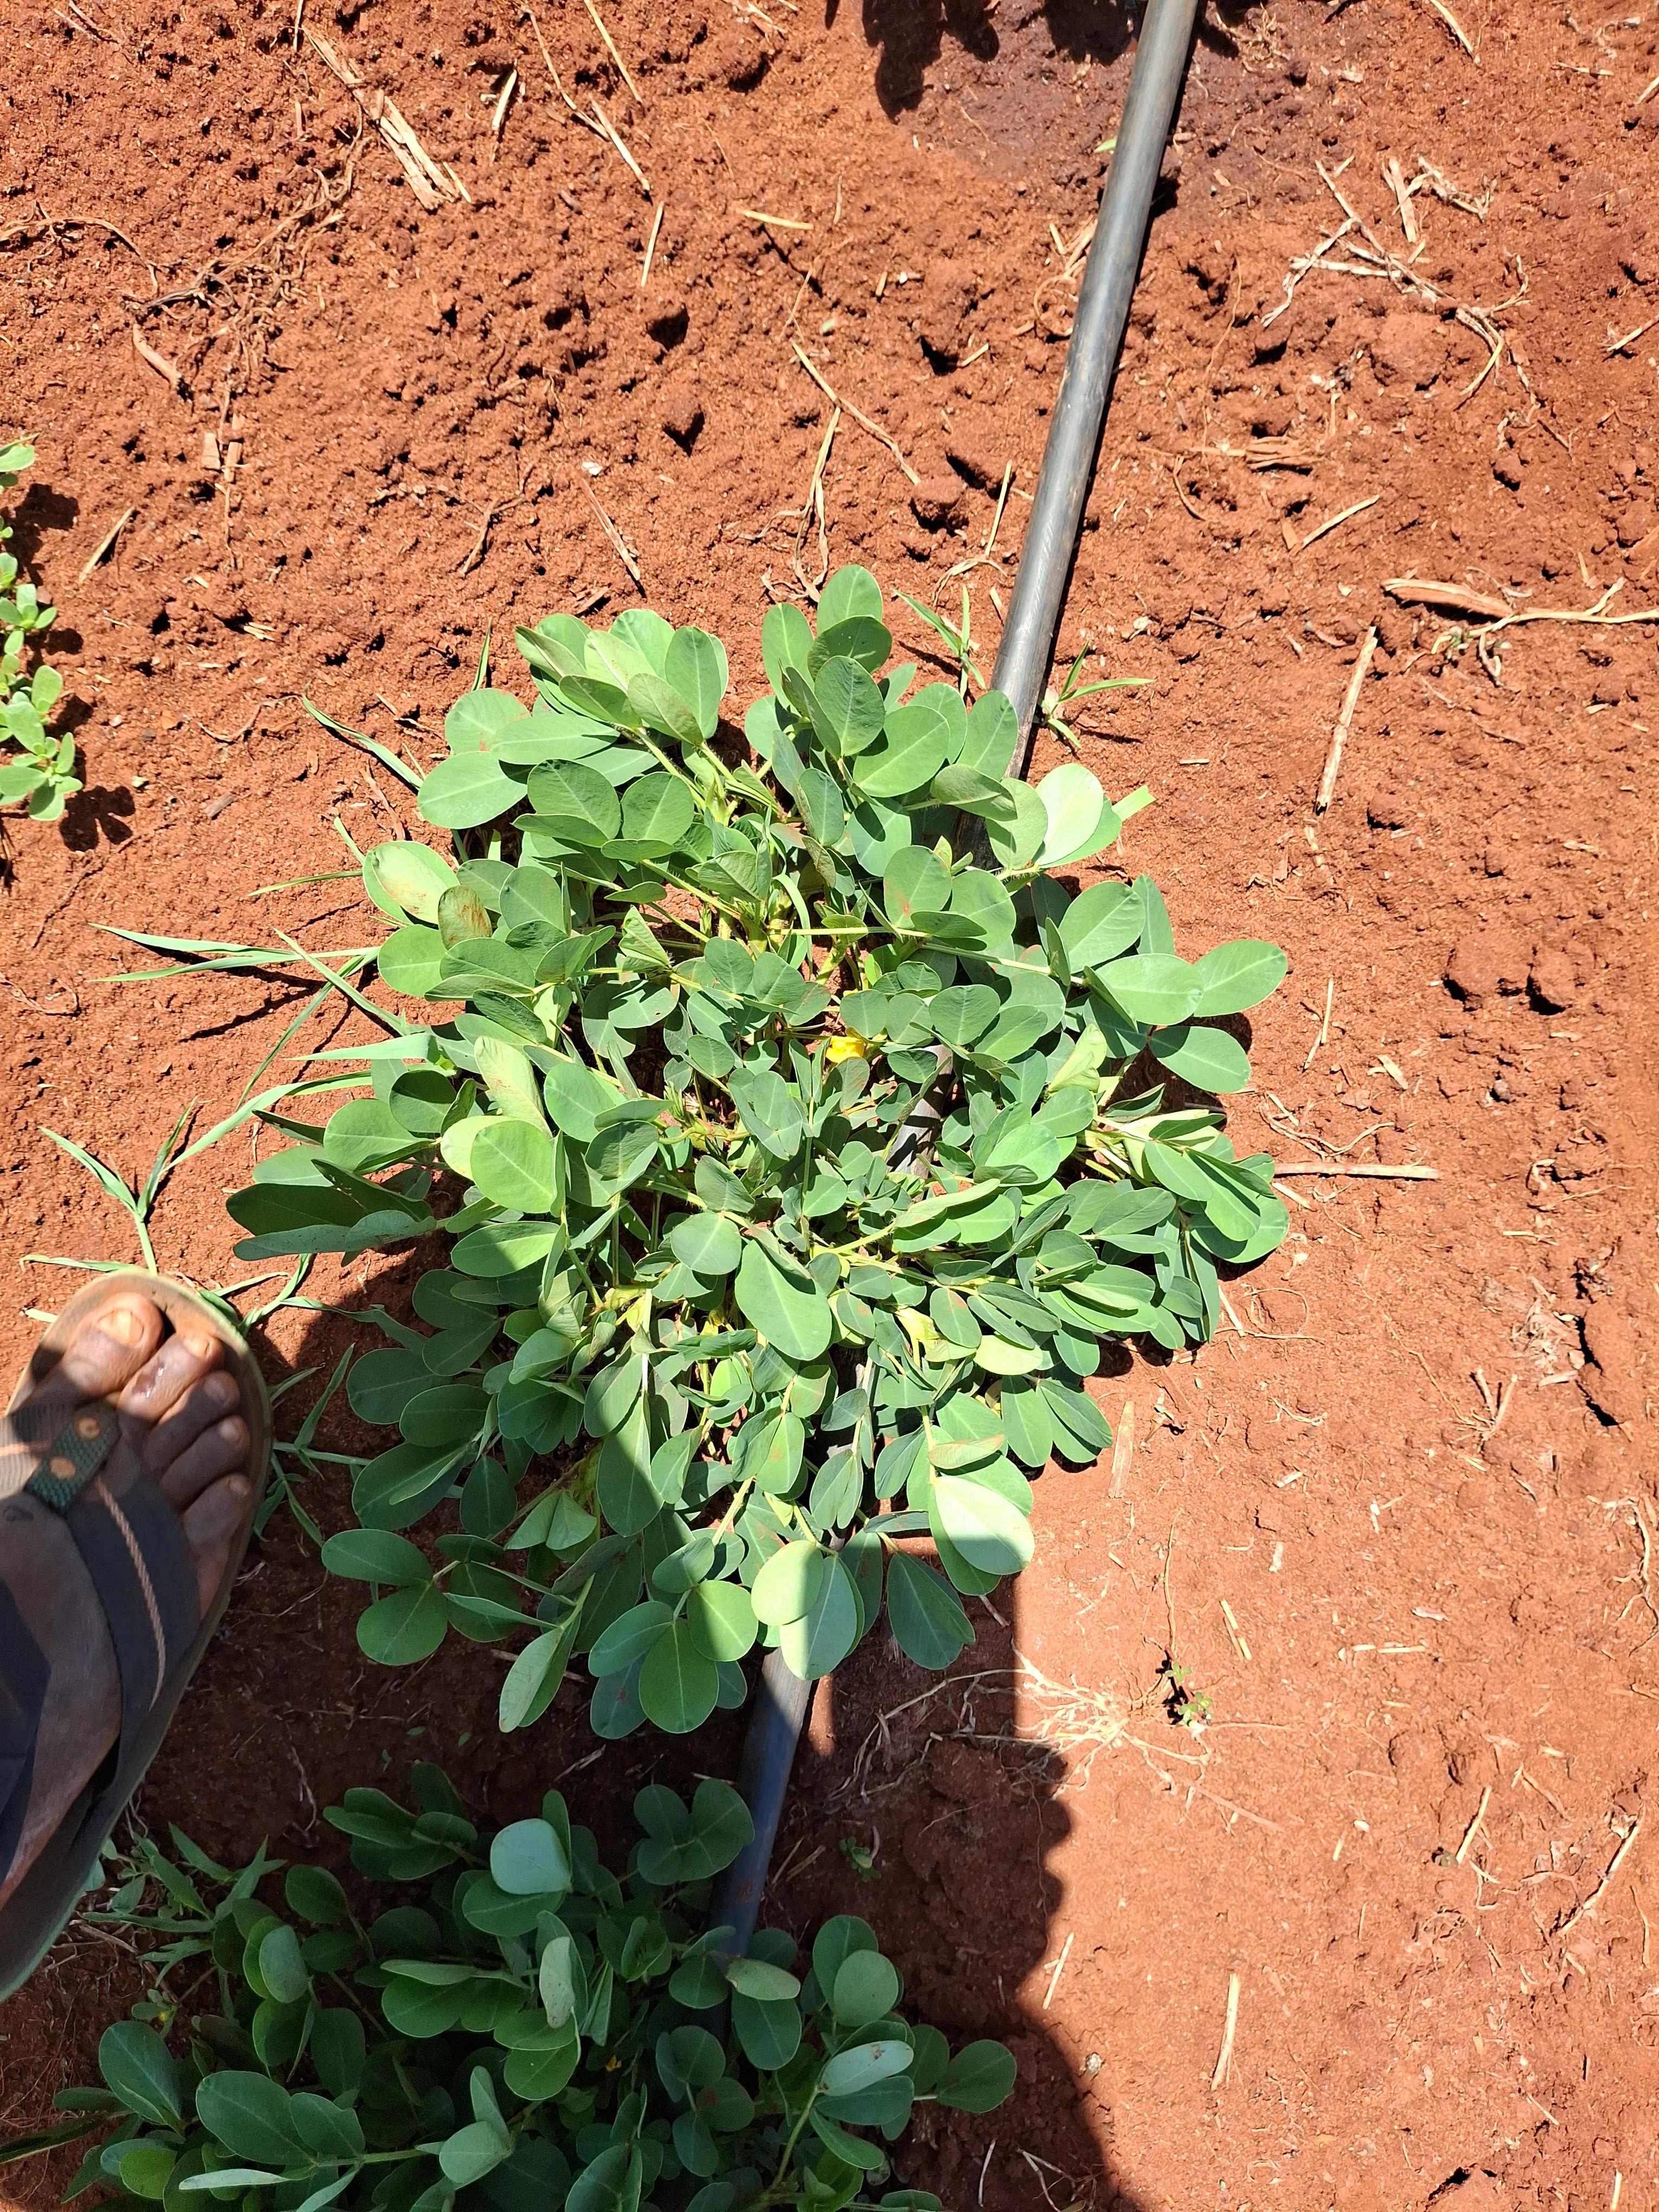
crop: groundnut
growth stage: flowering
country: Kenya
